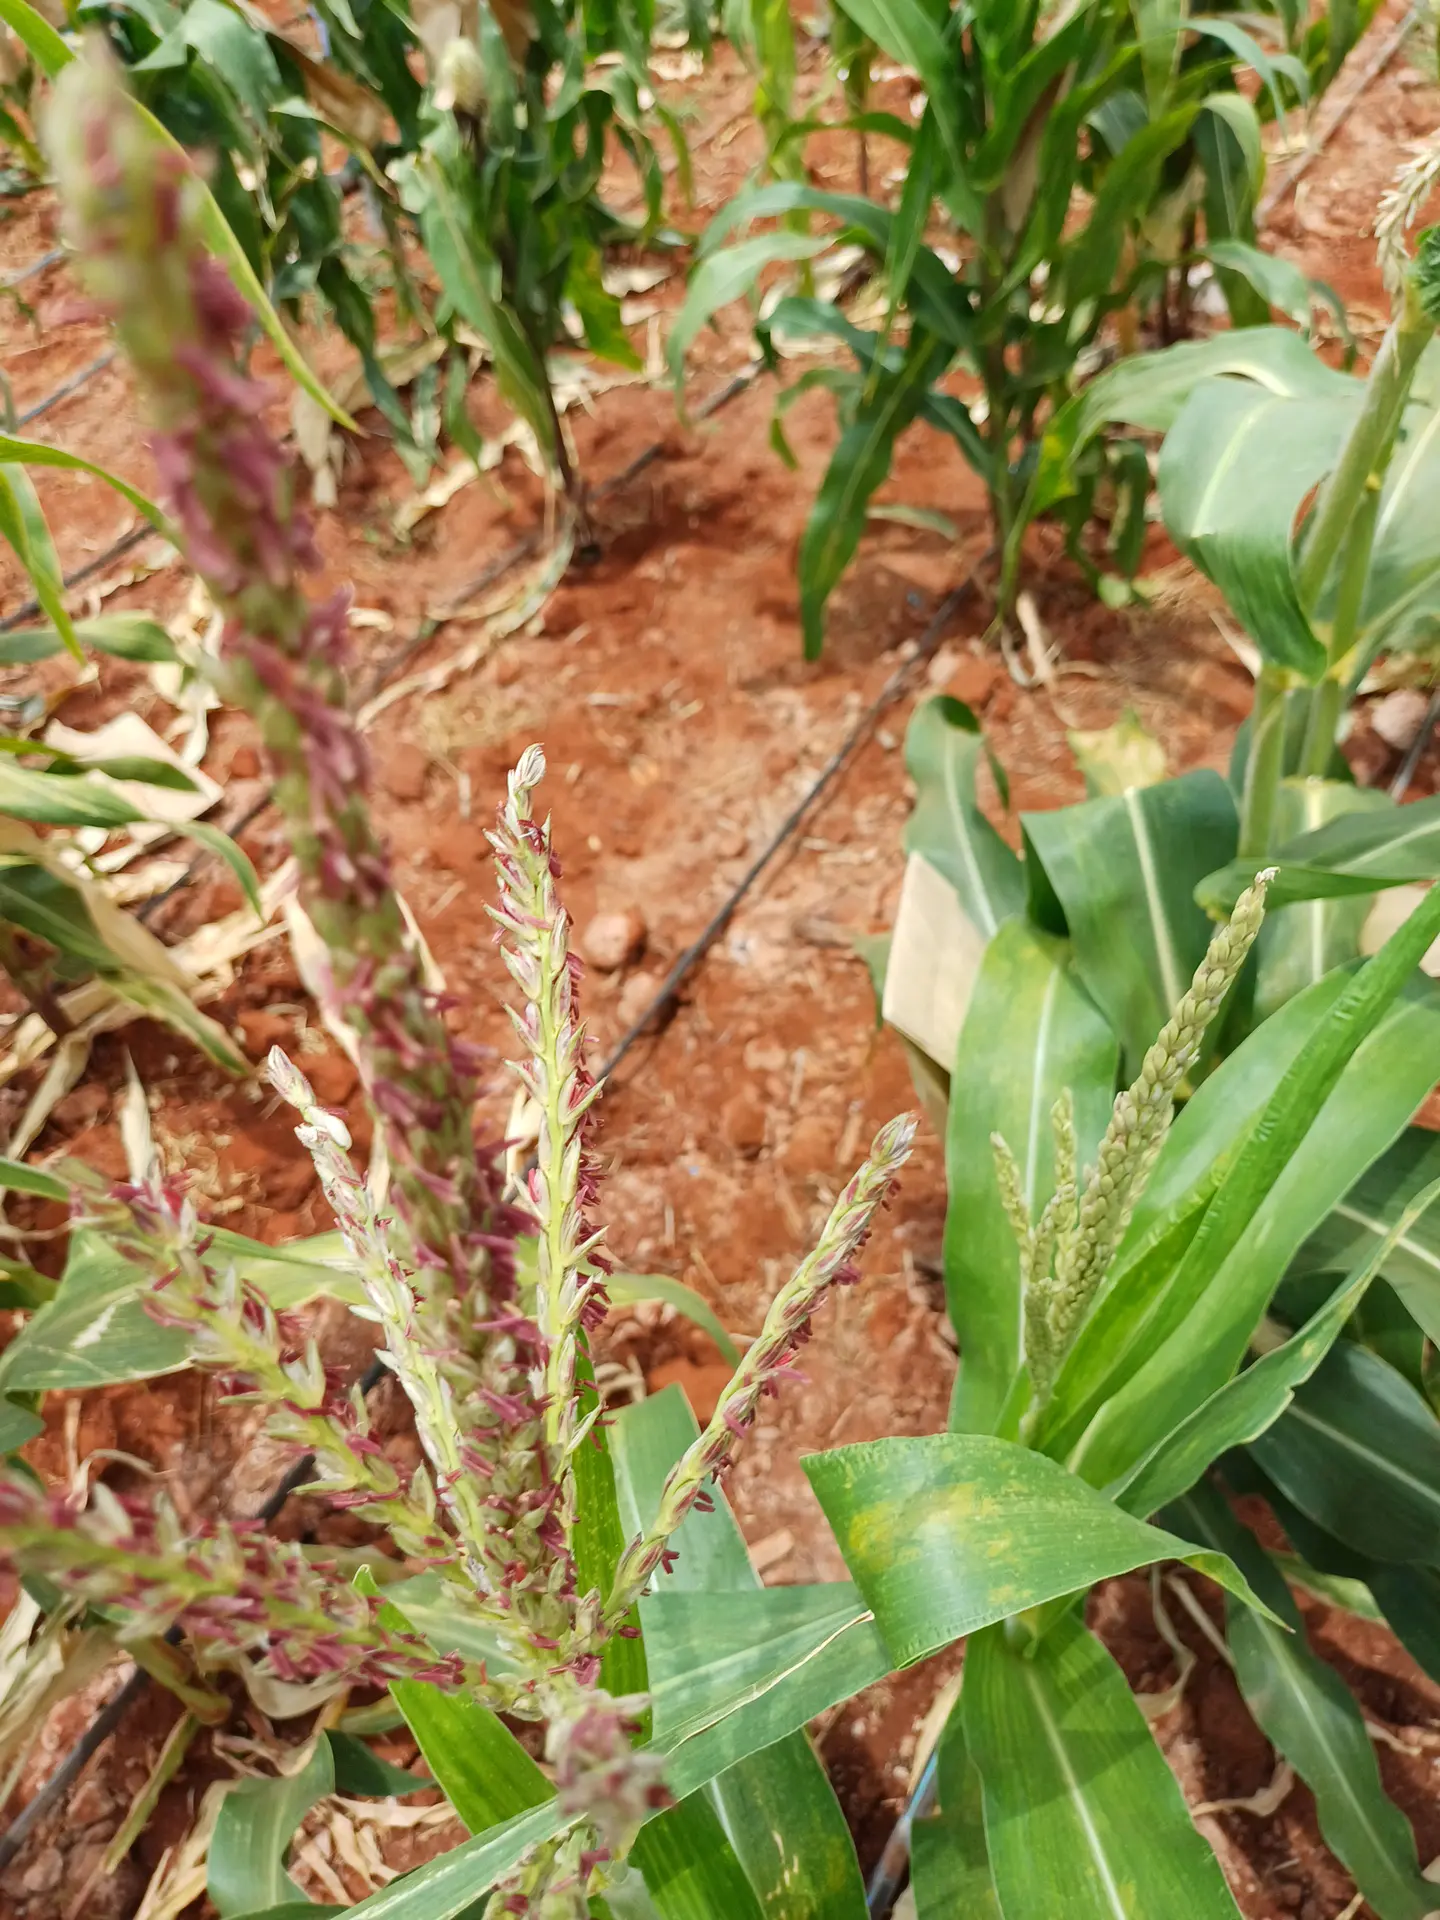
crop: maize
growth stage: flowering
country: Kenya
